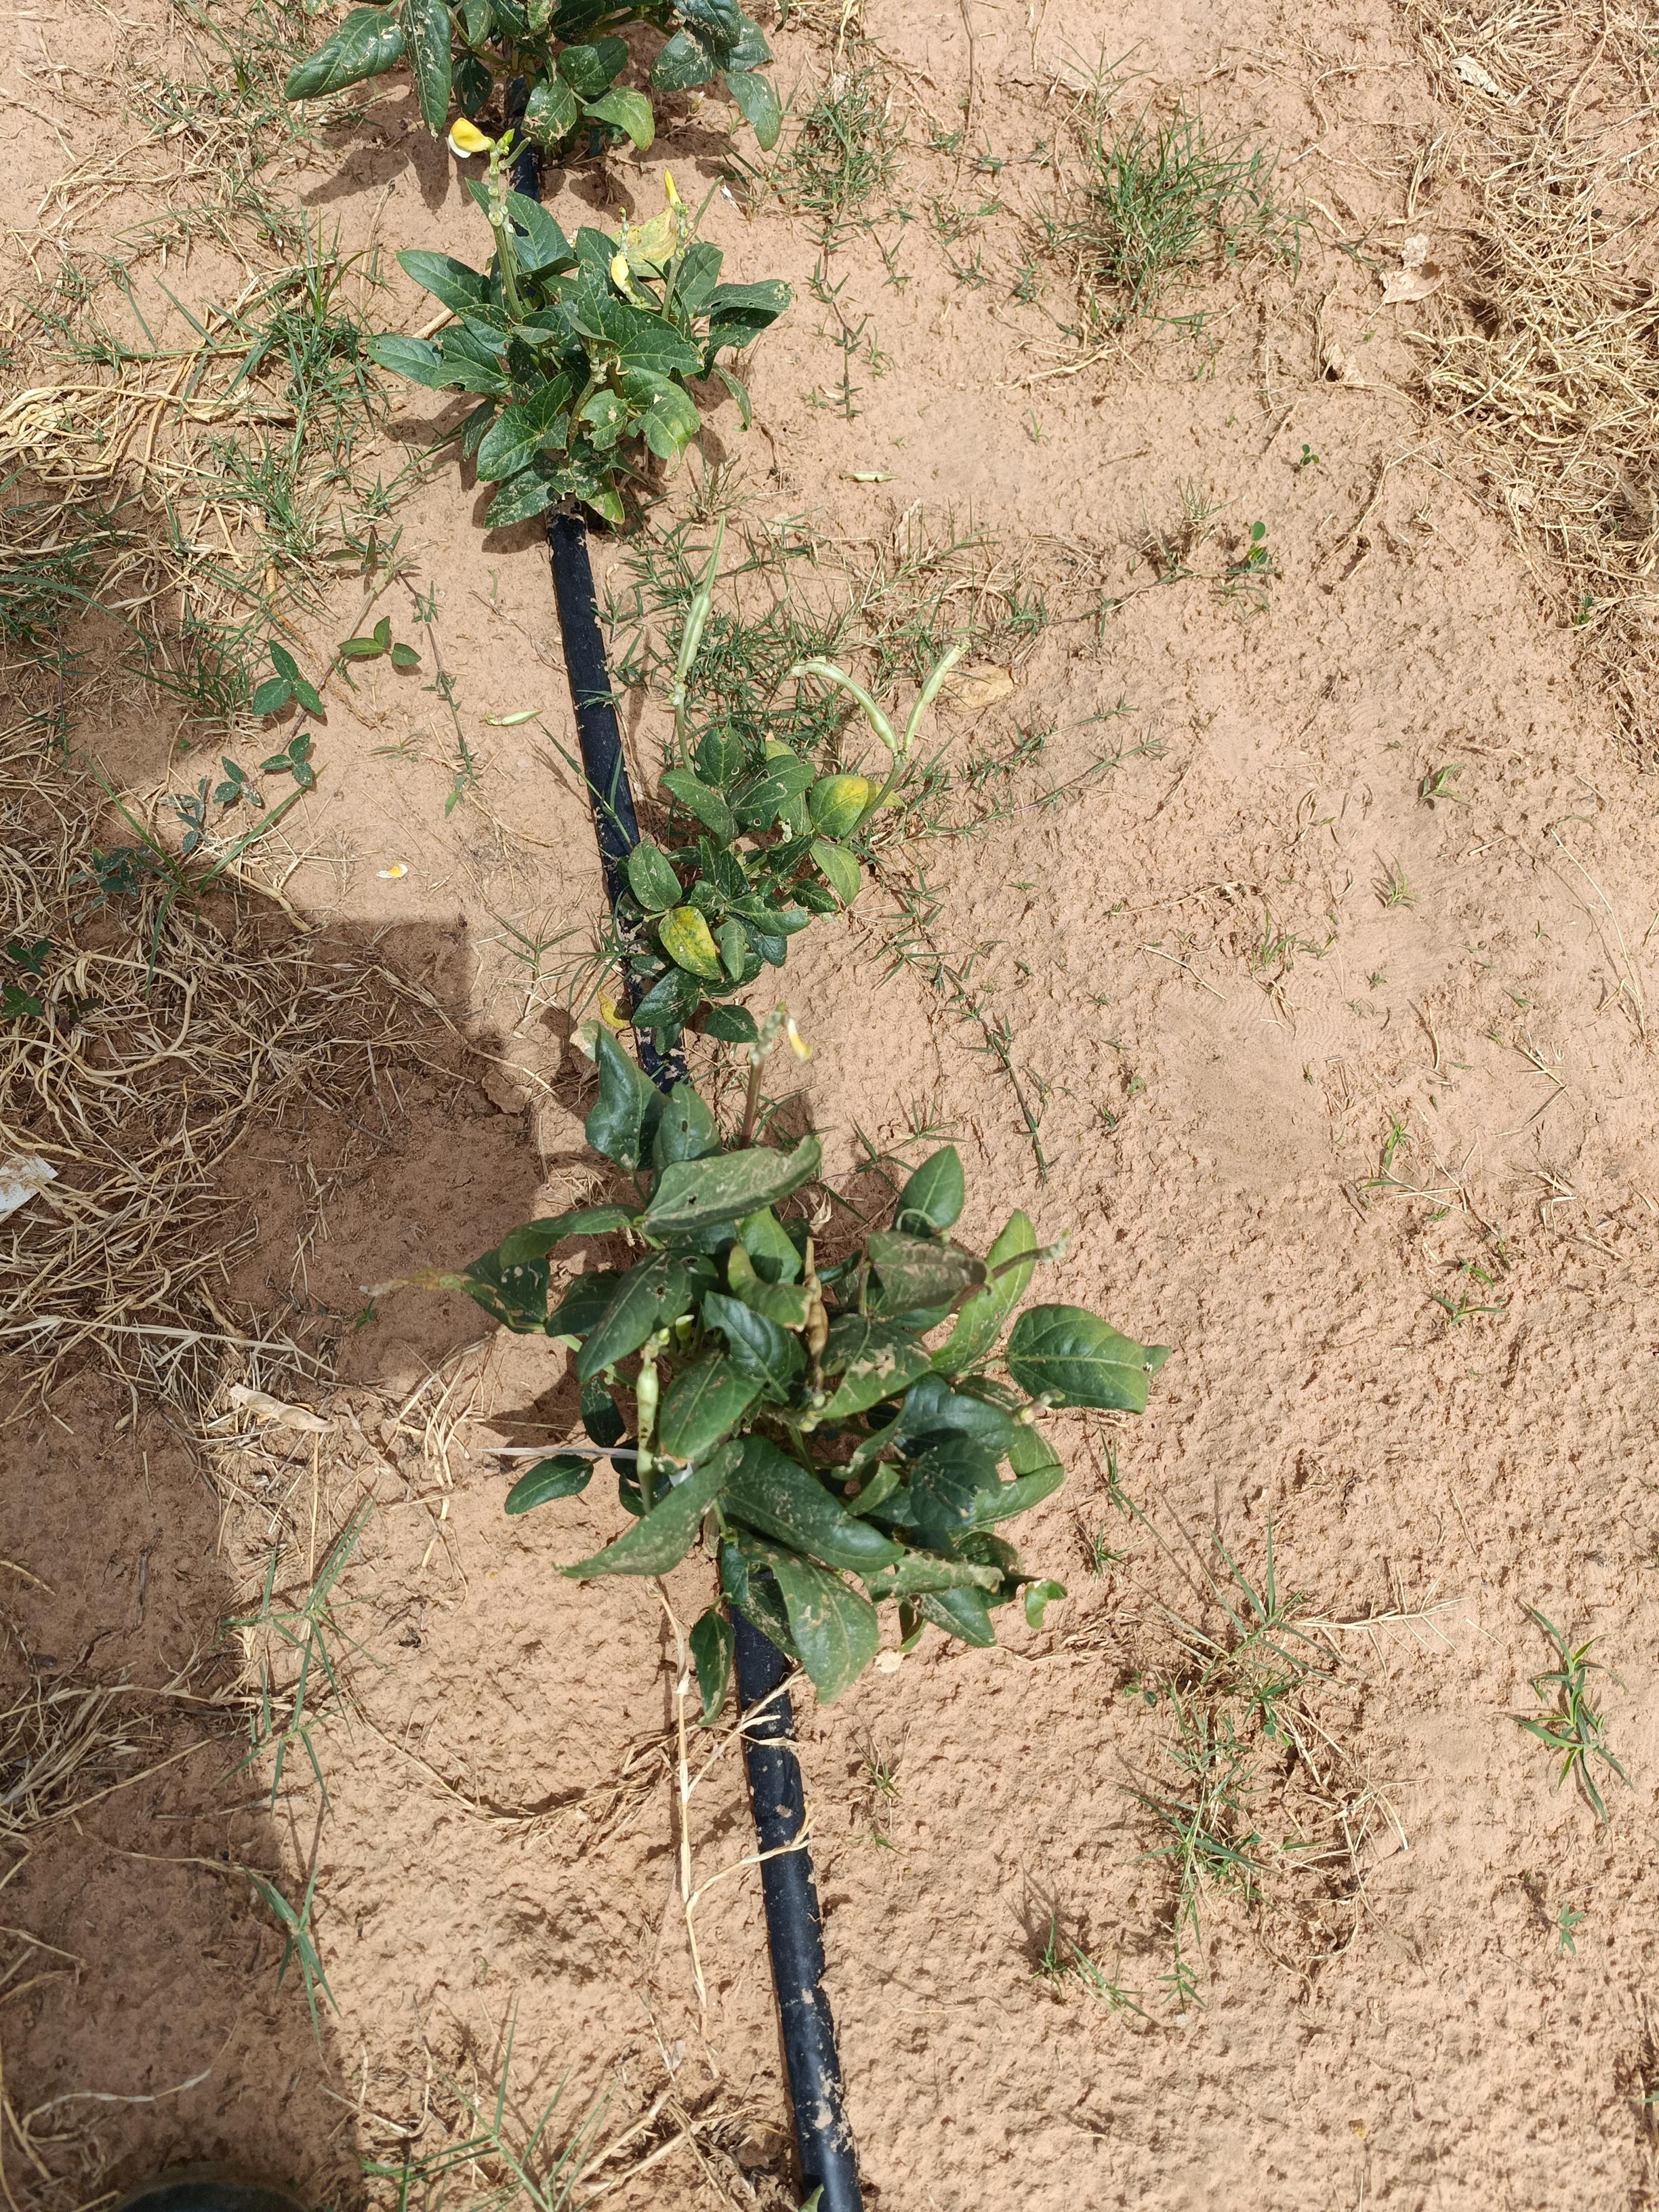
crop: cowpea
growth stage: development pod
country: Nigeria
